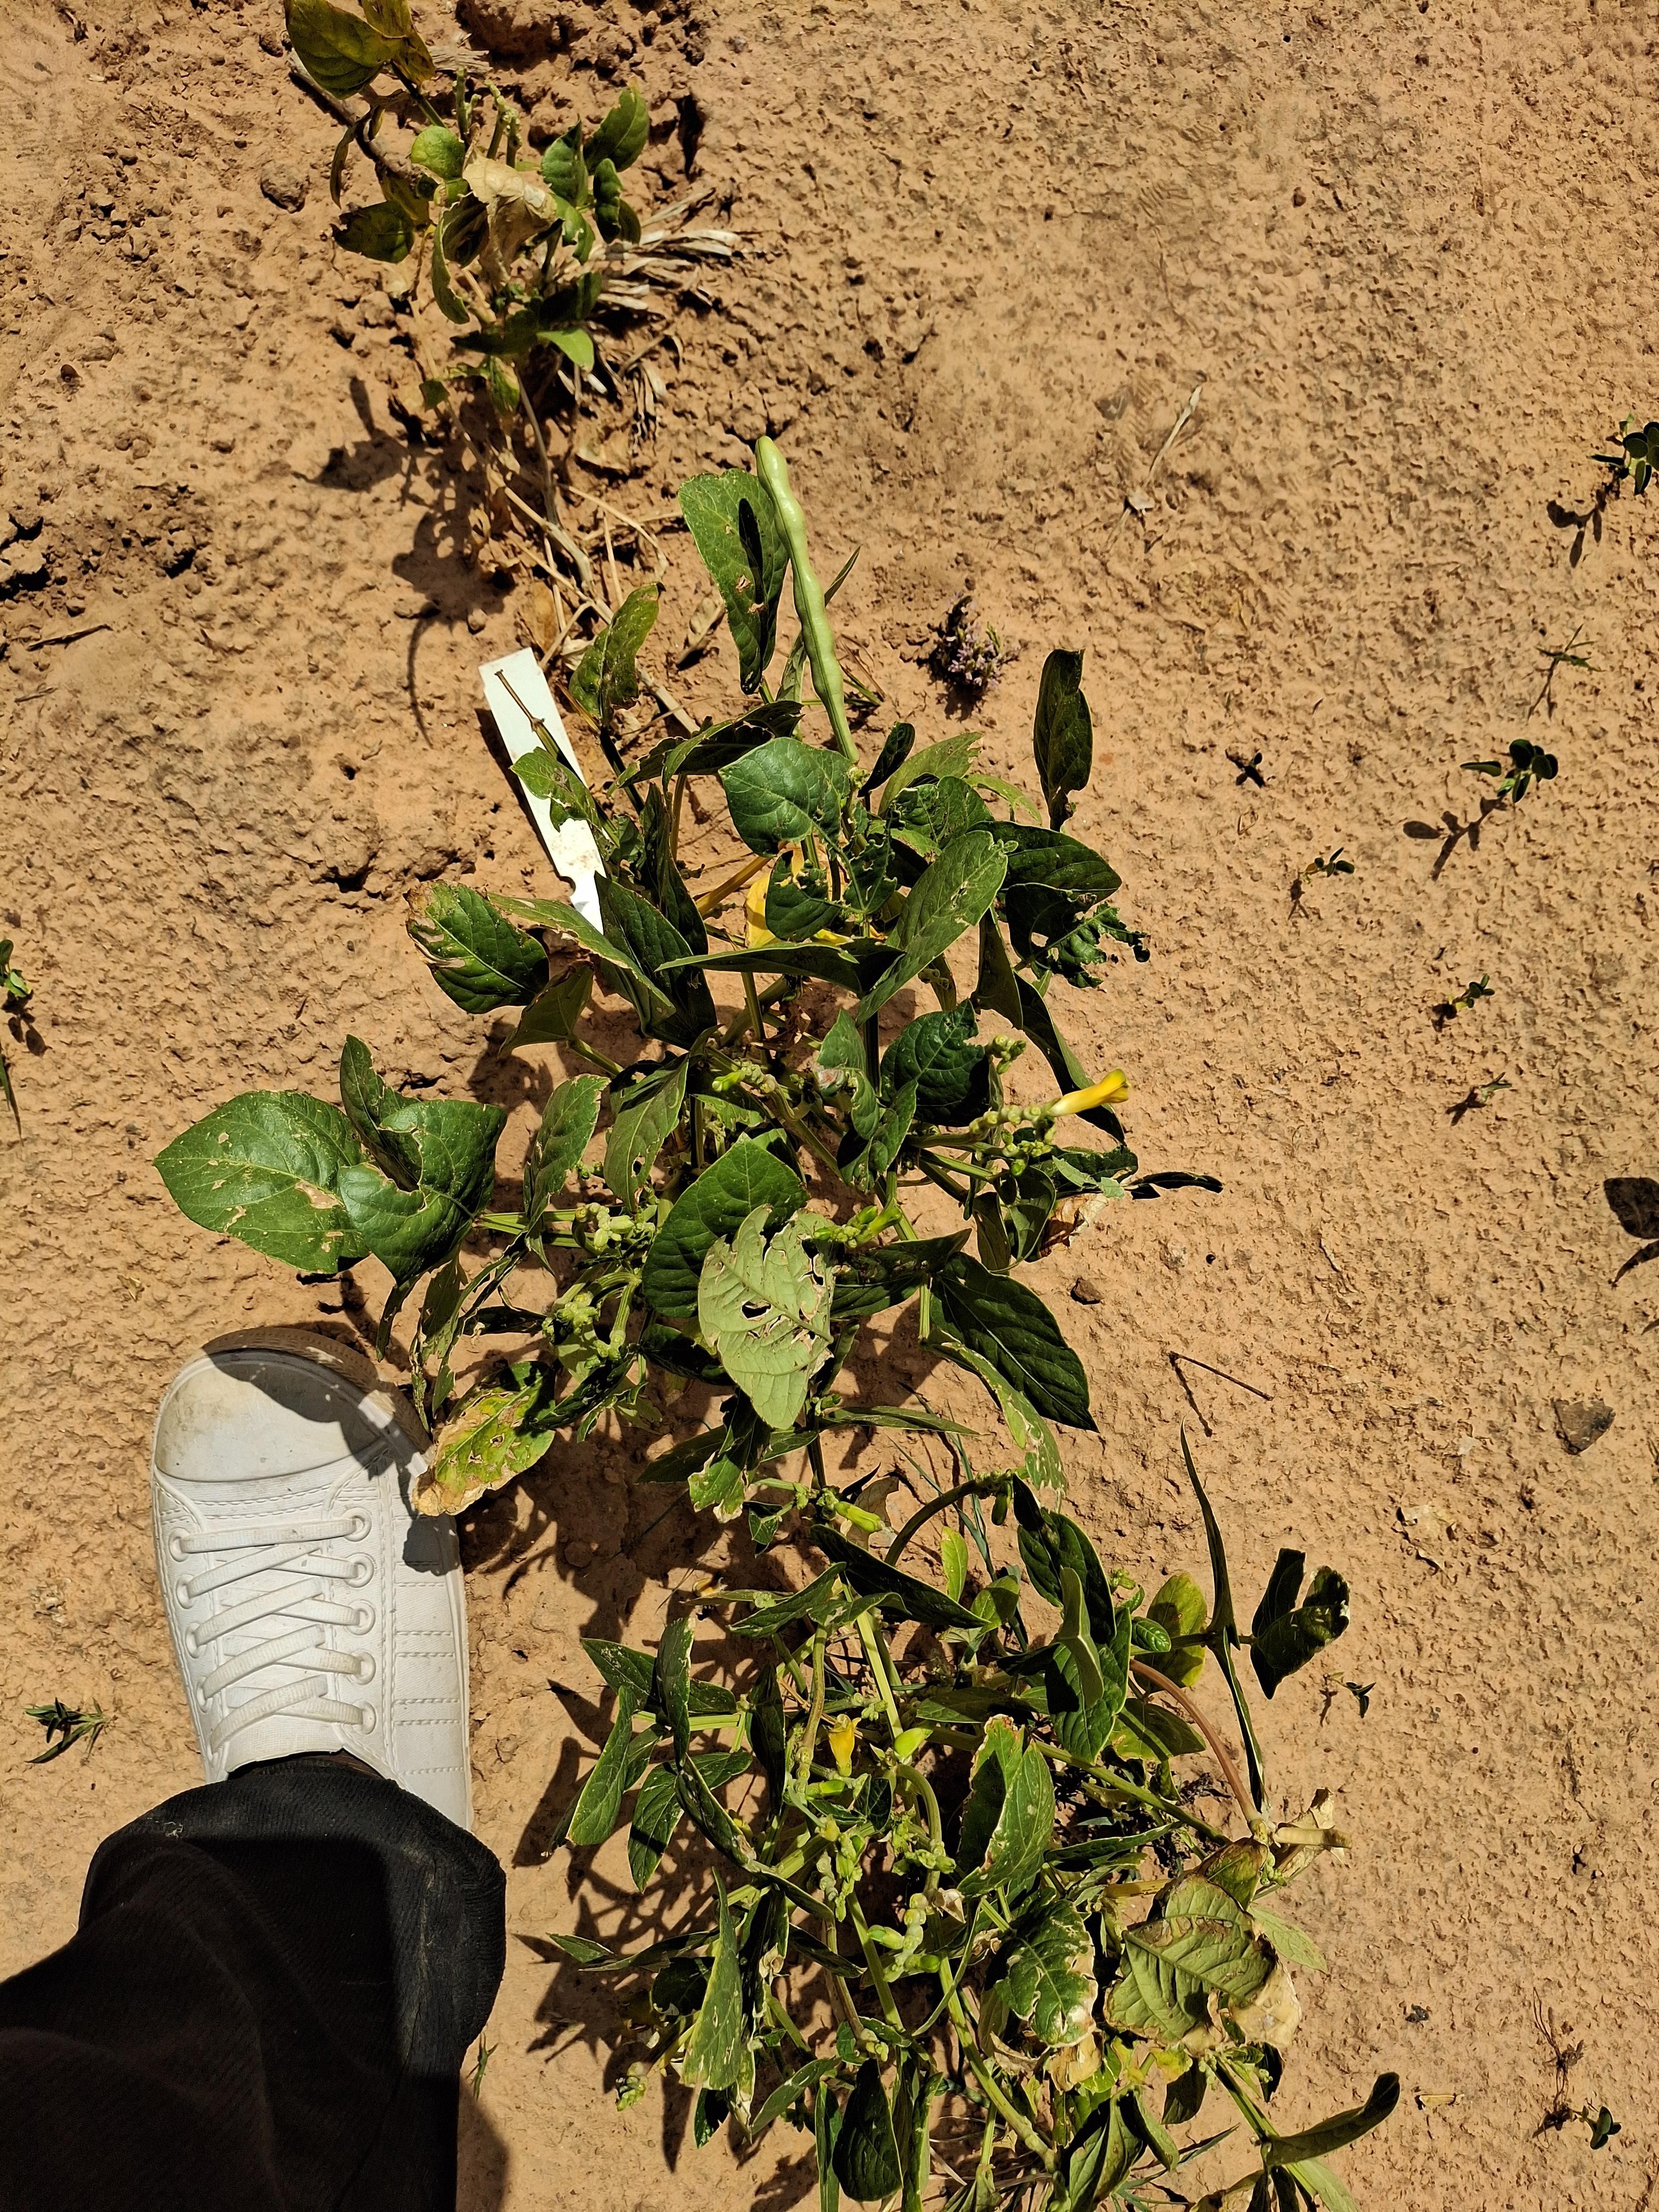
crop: cowpea
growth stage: harvest maturity
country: Nigeria
